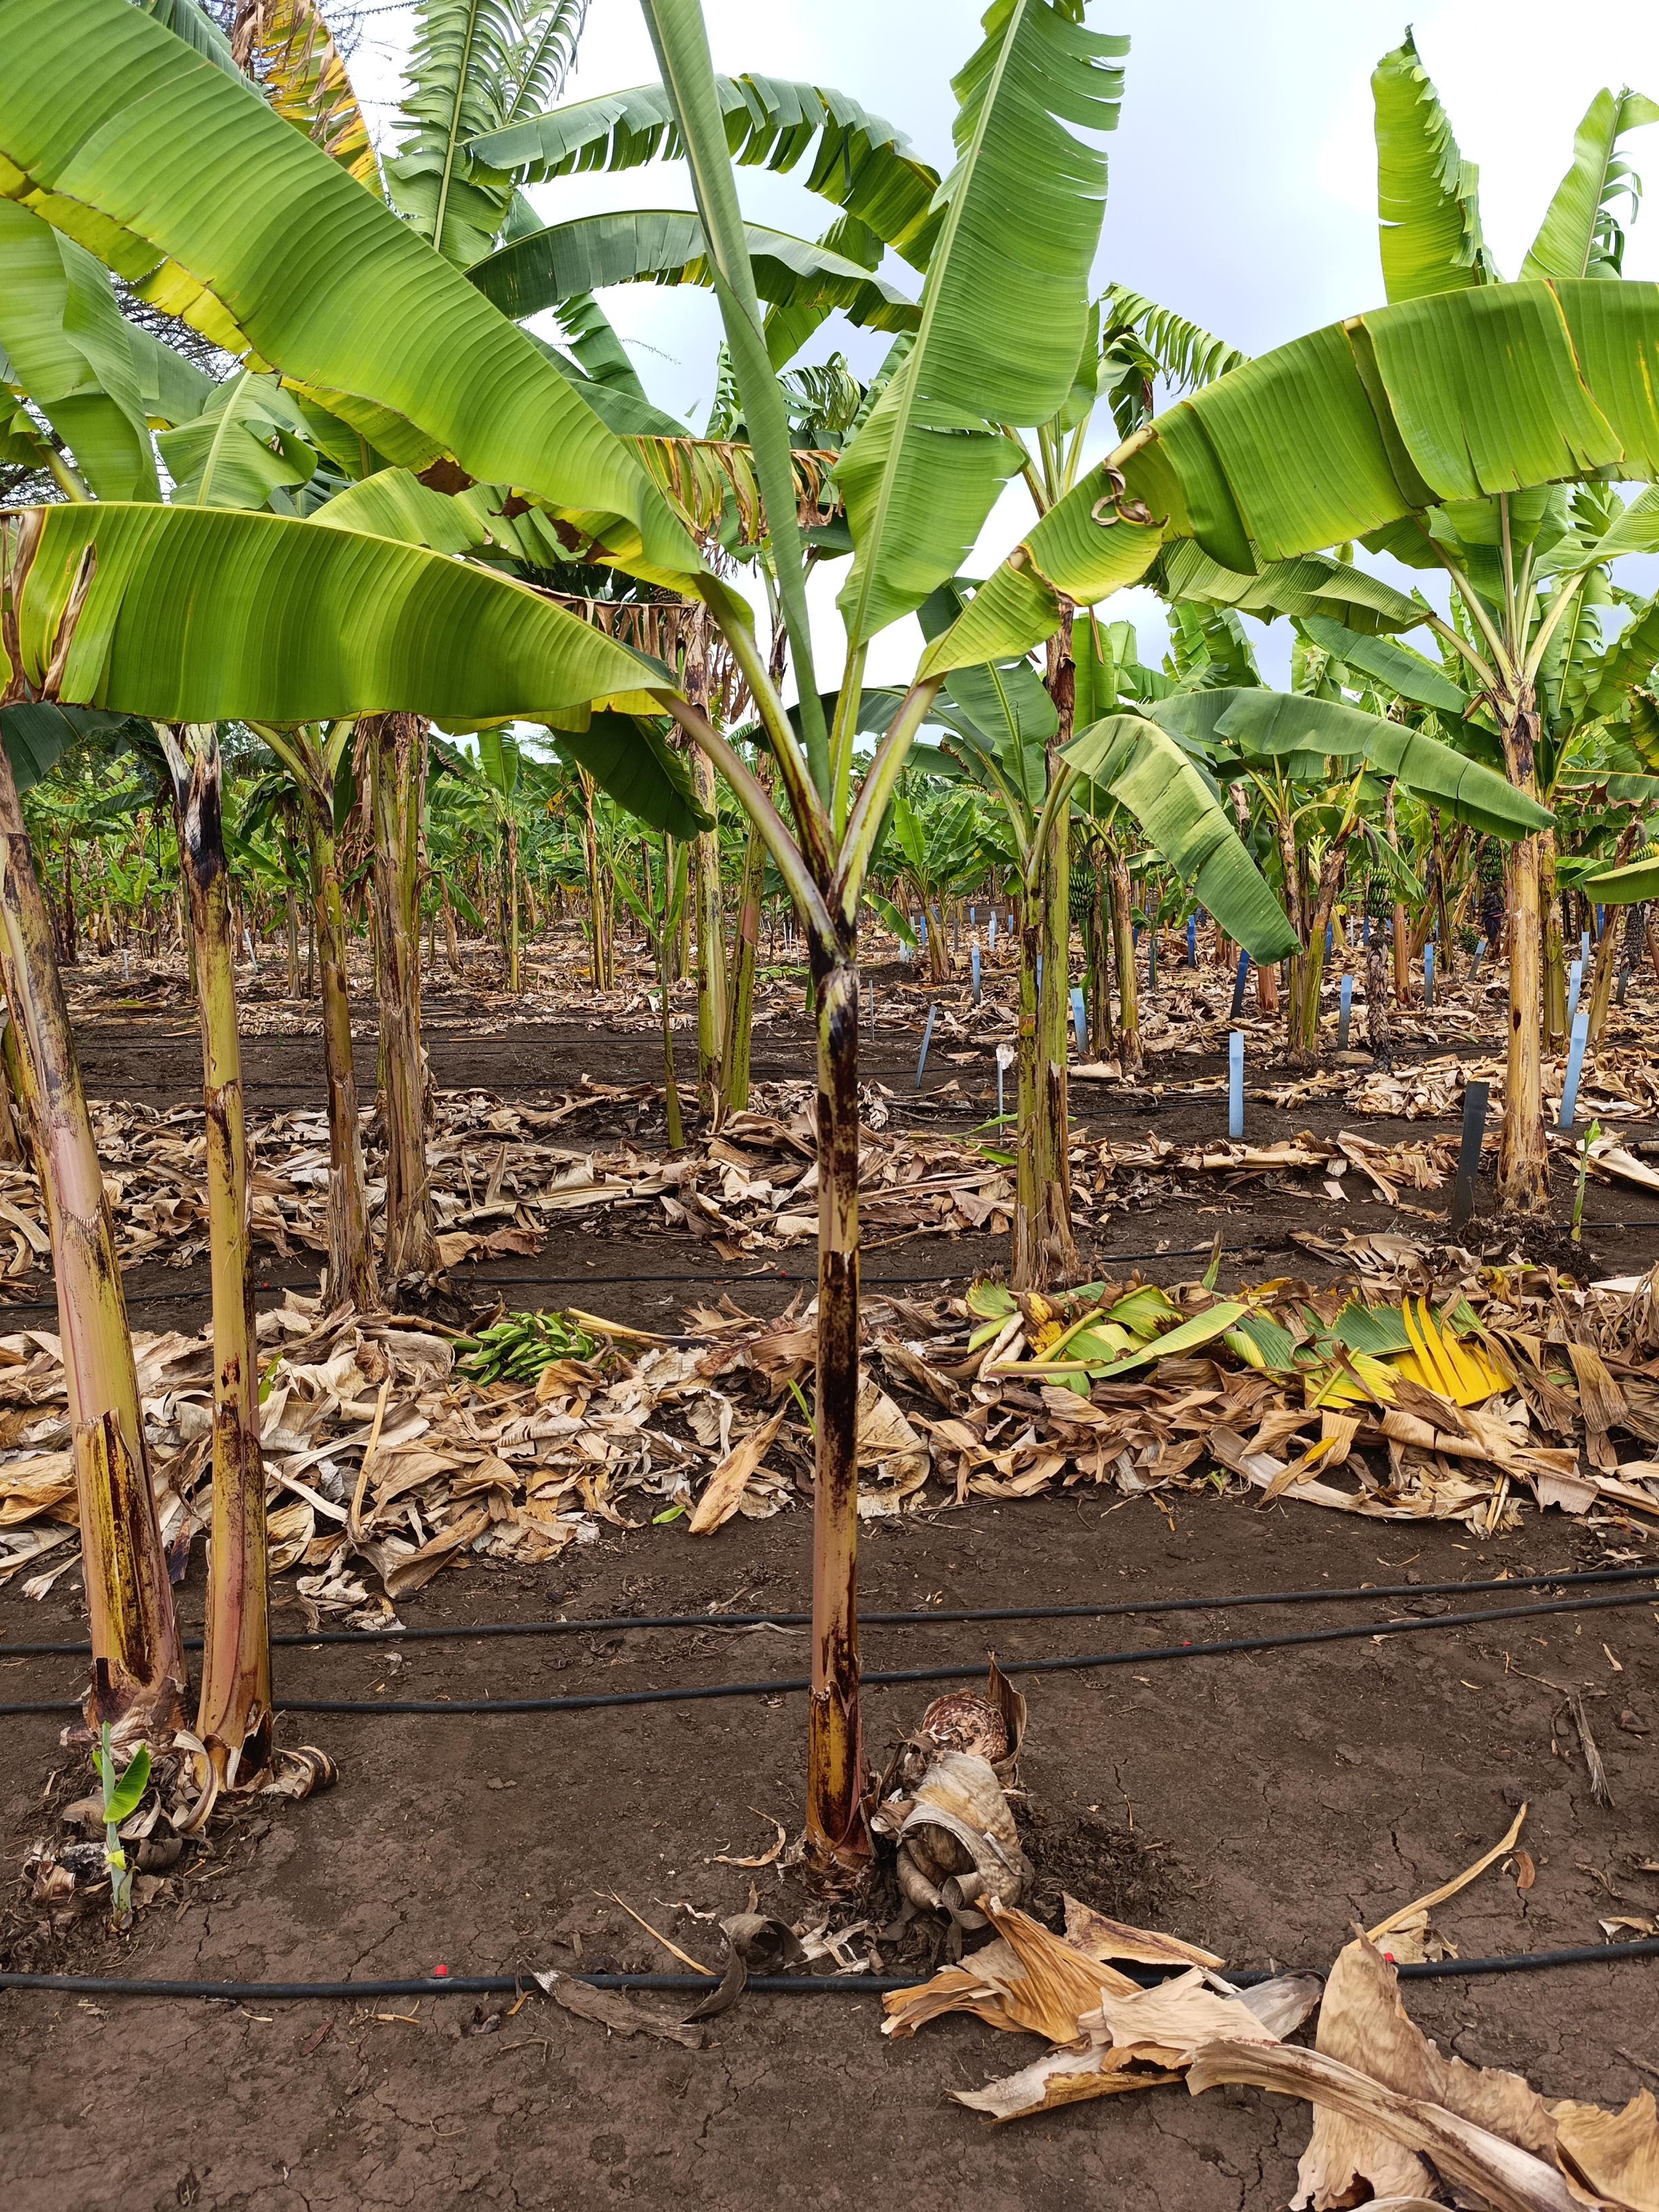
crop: banana
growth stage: vegetative
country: Tanzania
